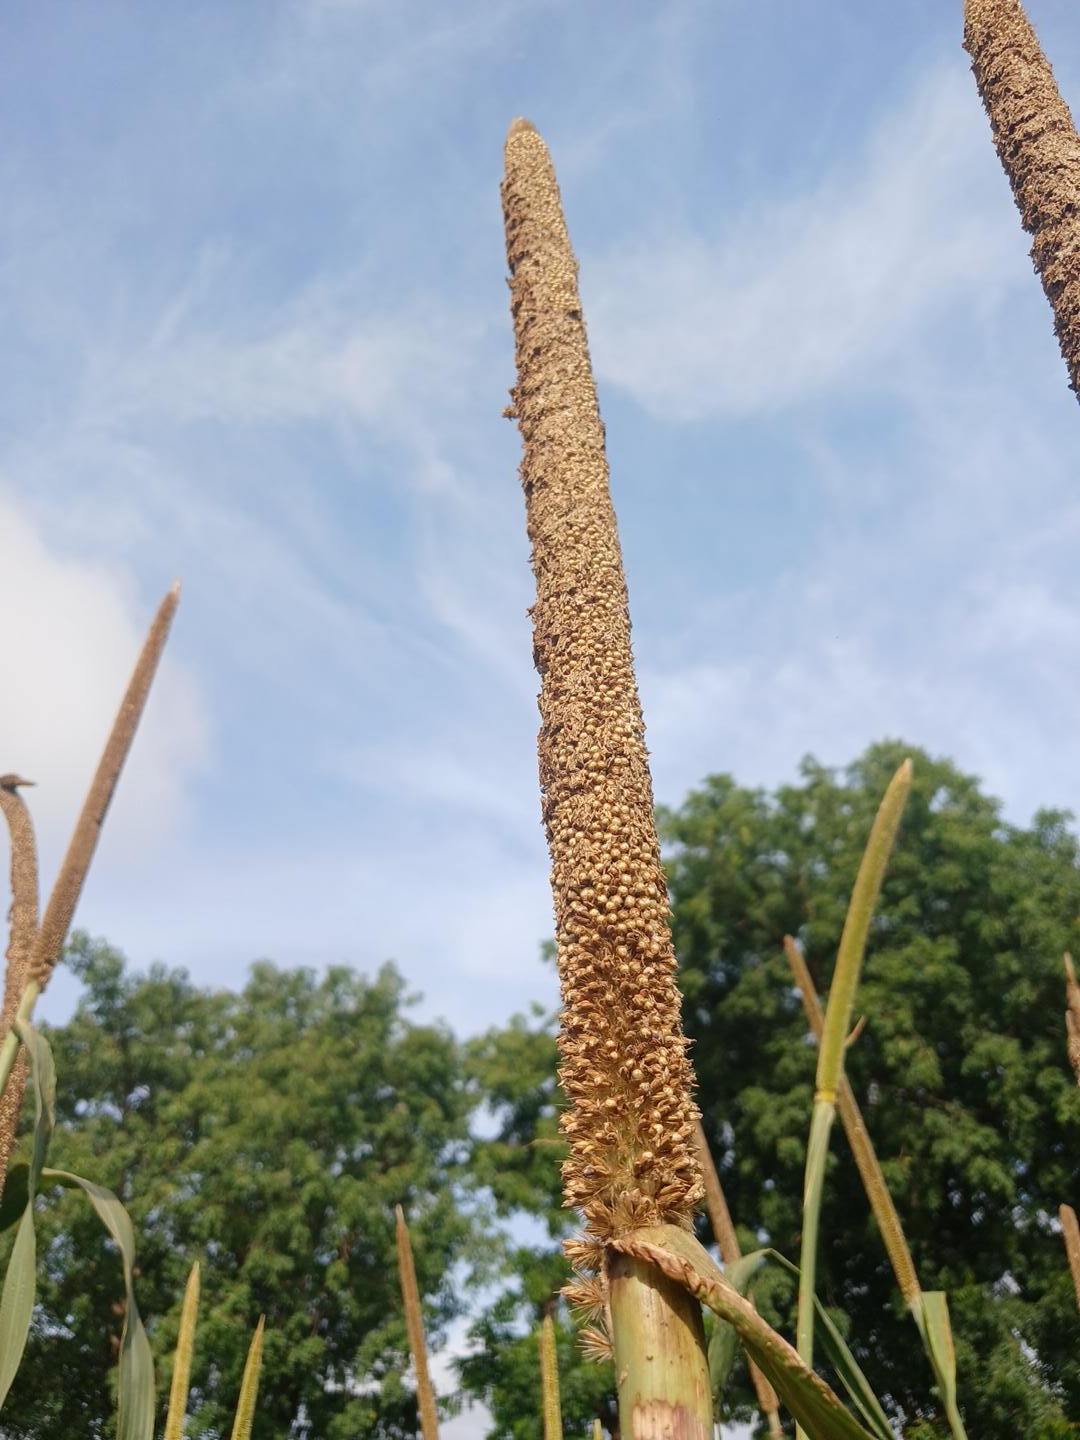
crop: pearl millet
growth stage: maturity
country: Senegal
